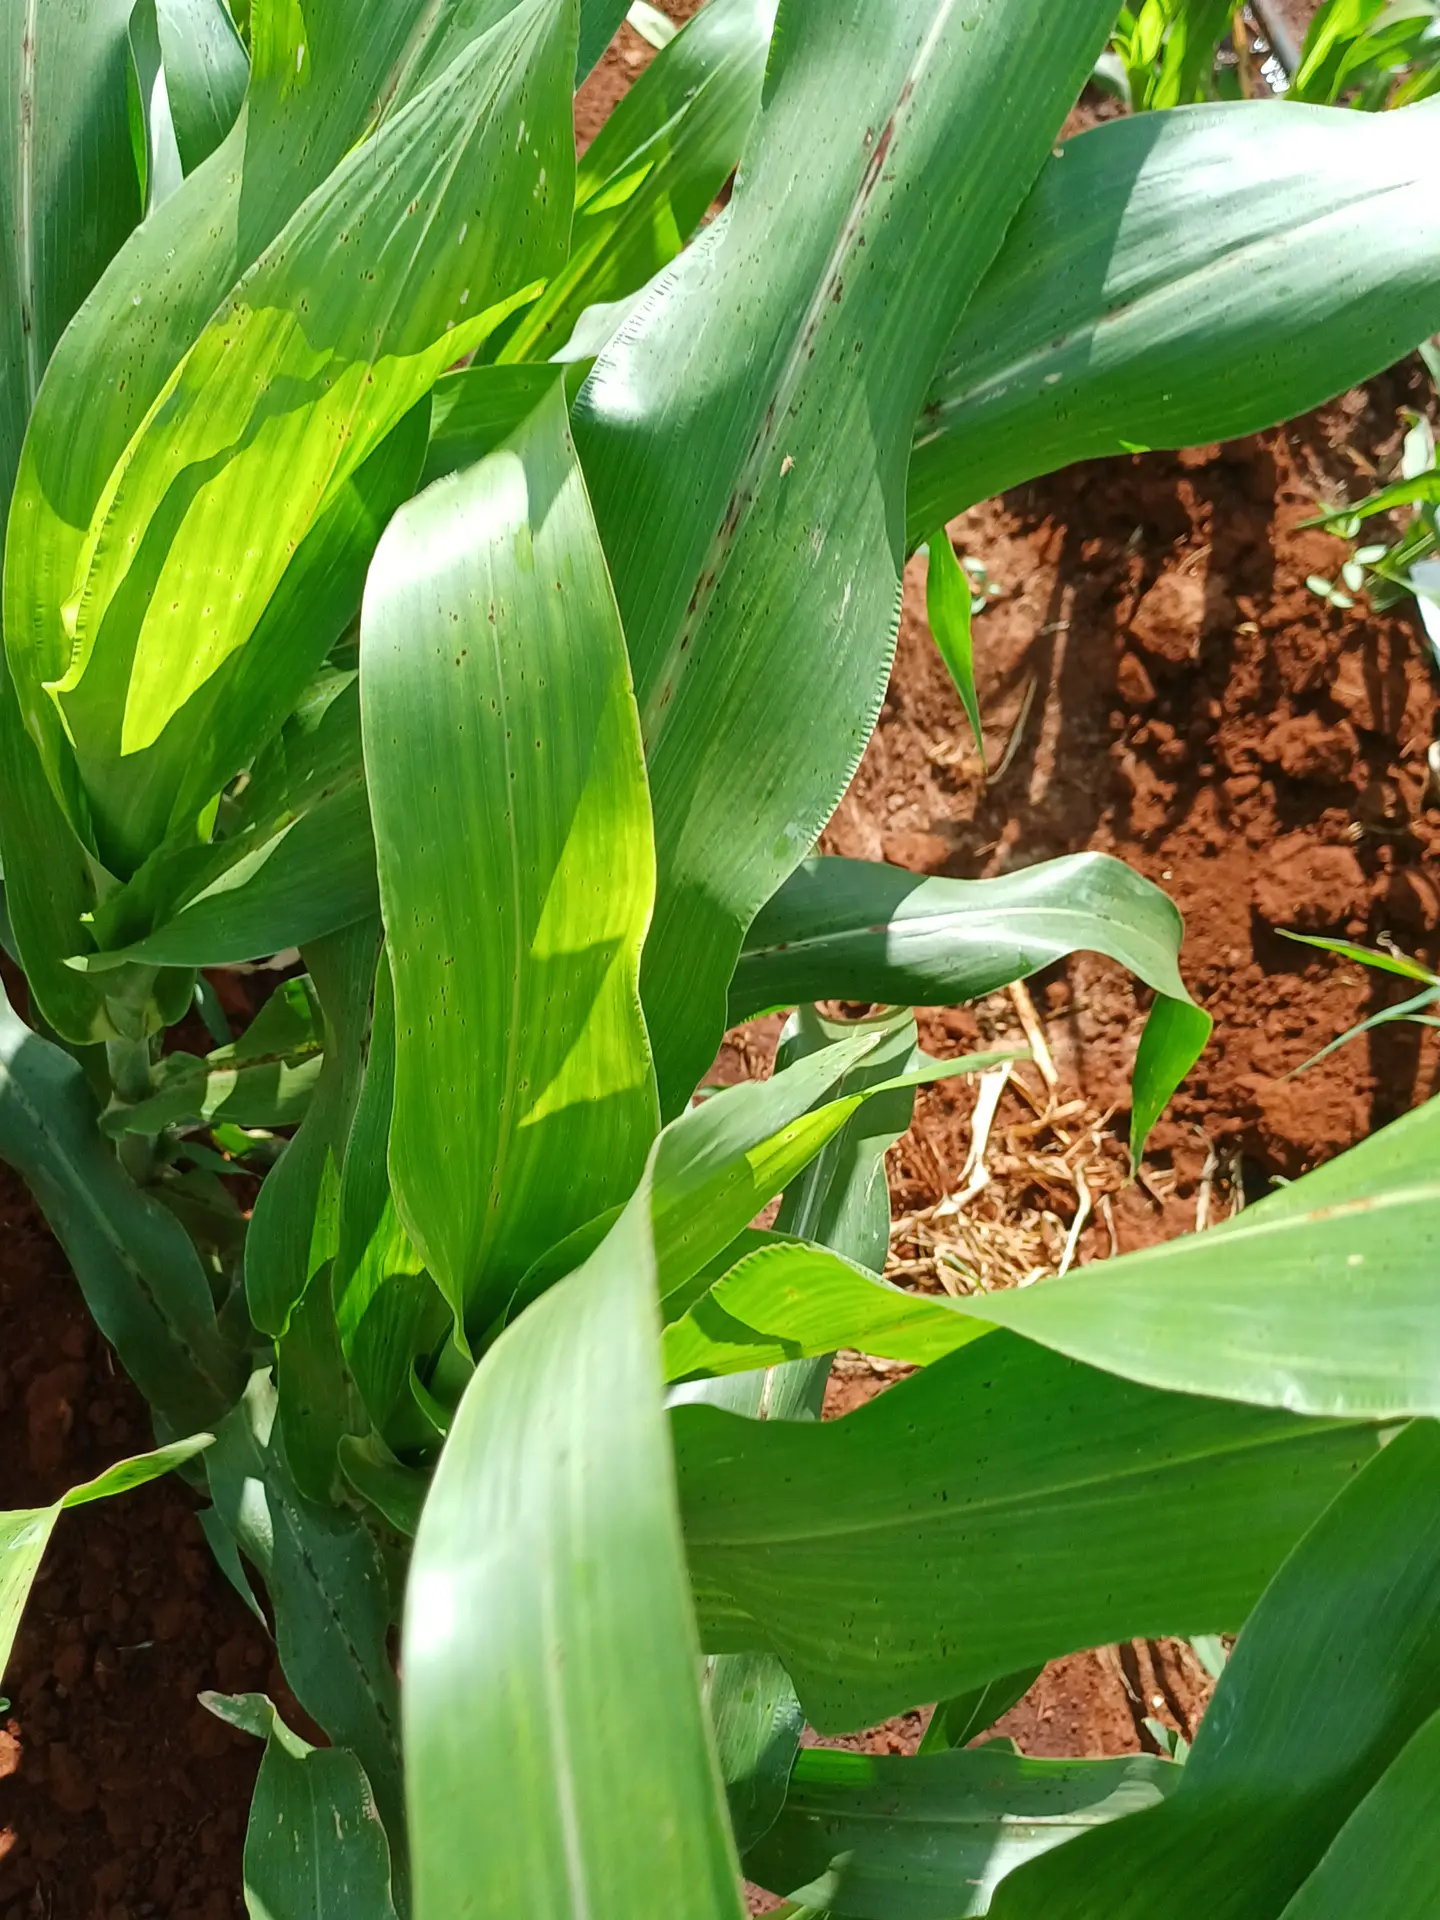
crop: sorghum
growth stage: vegetative
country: Kenya
